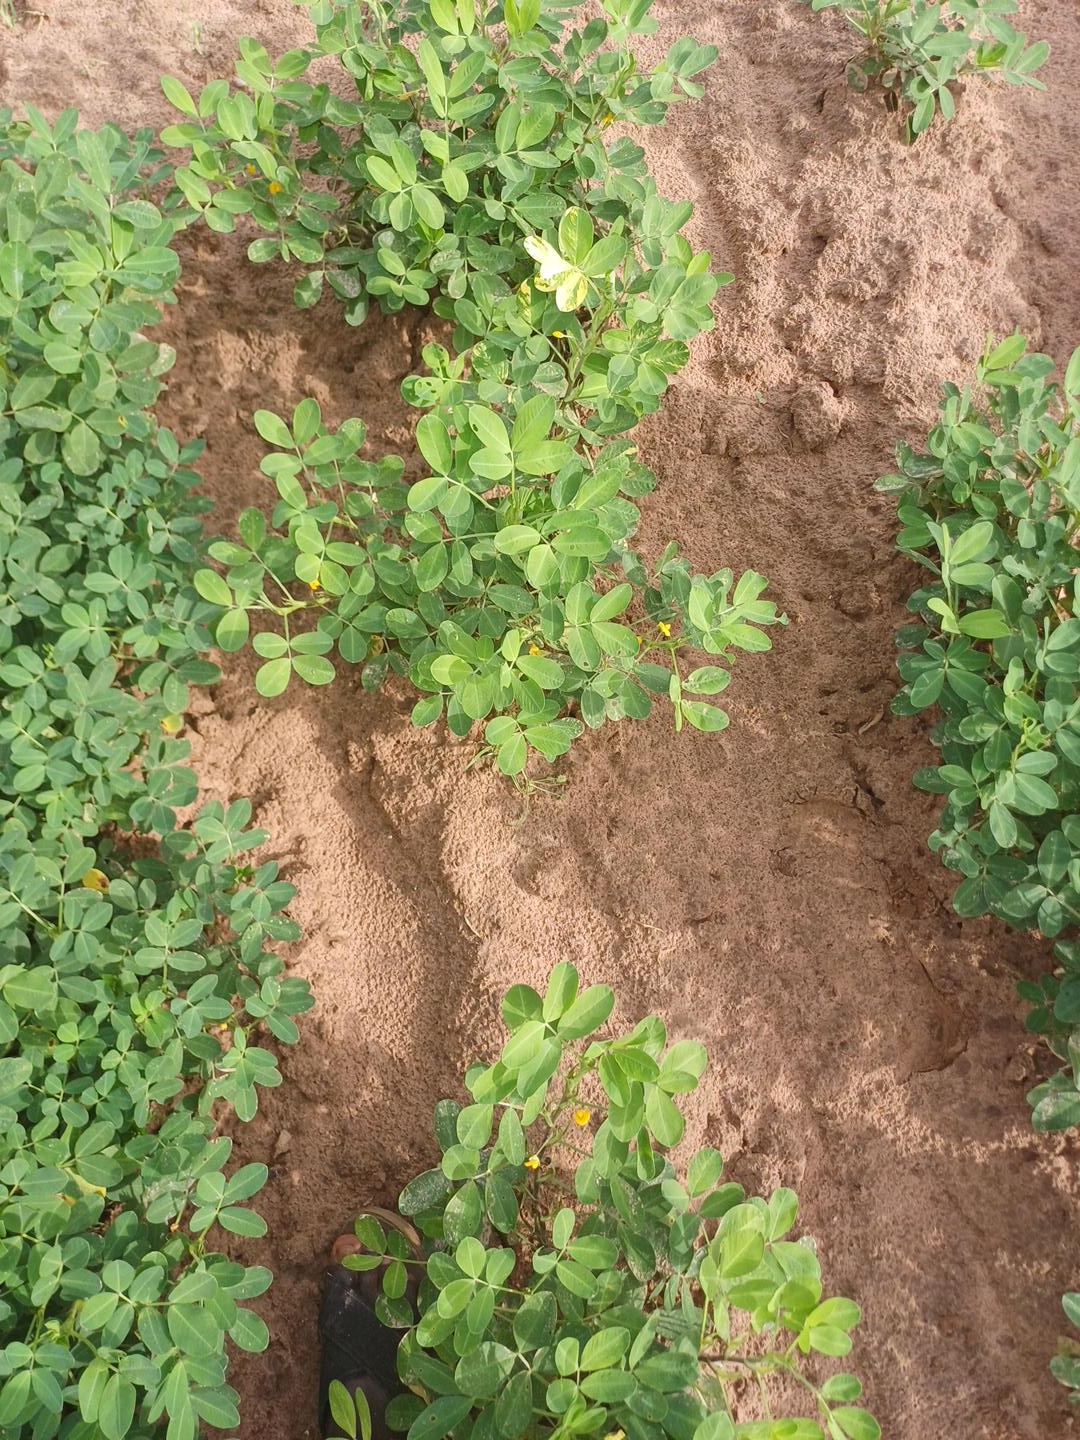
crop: groundnut
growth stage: flowering
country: Senegal
